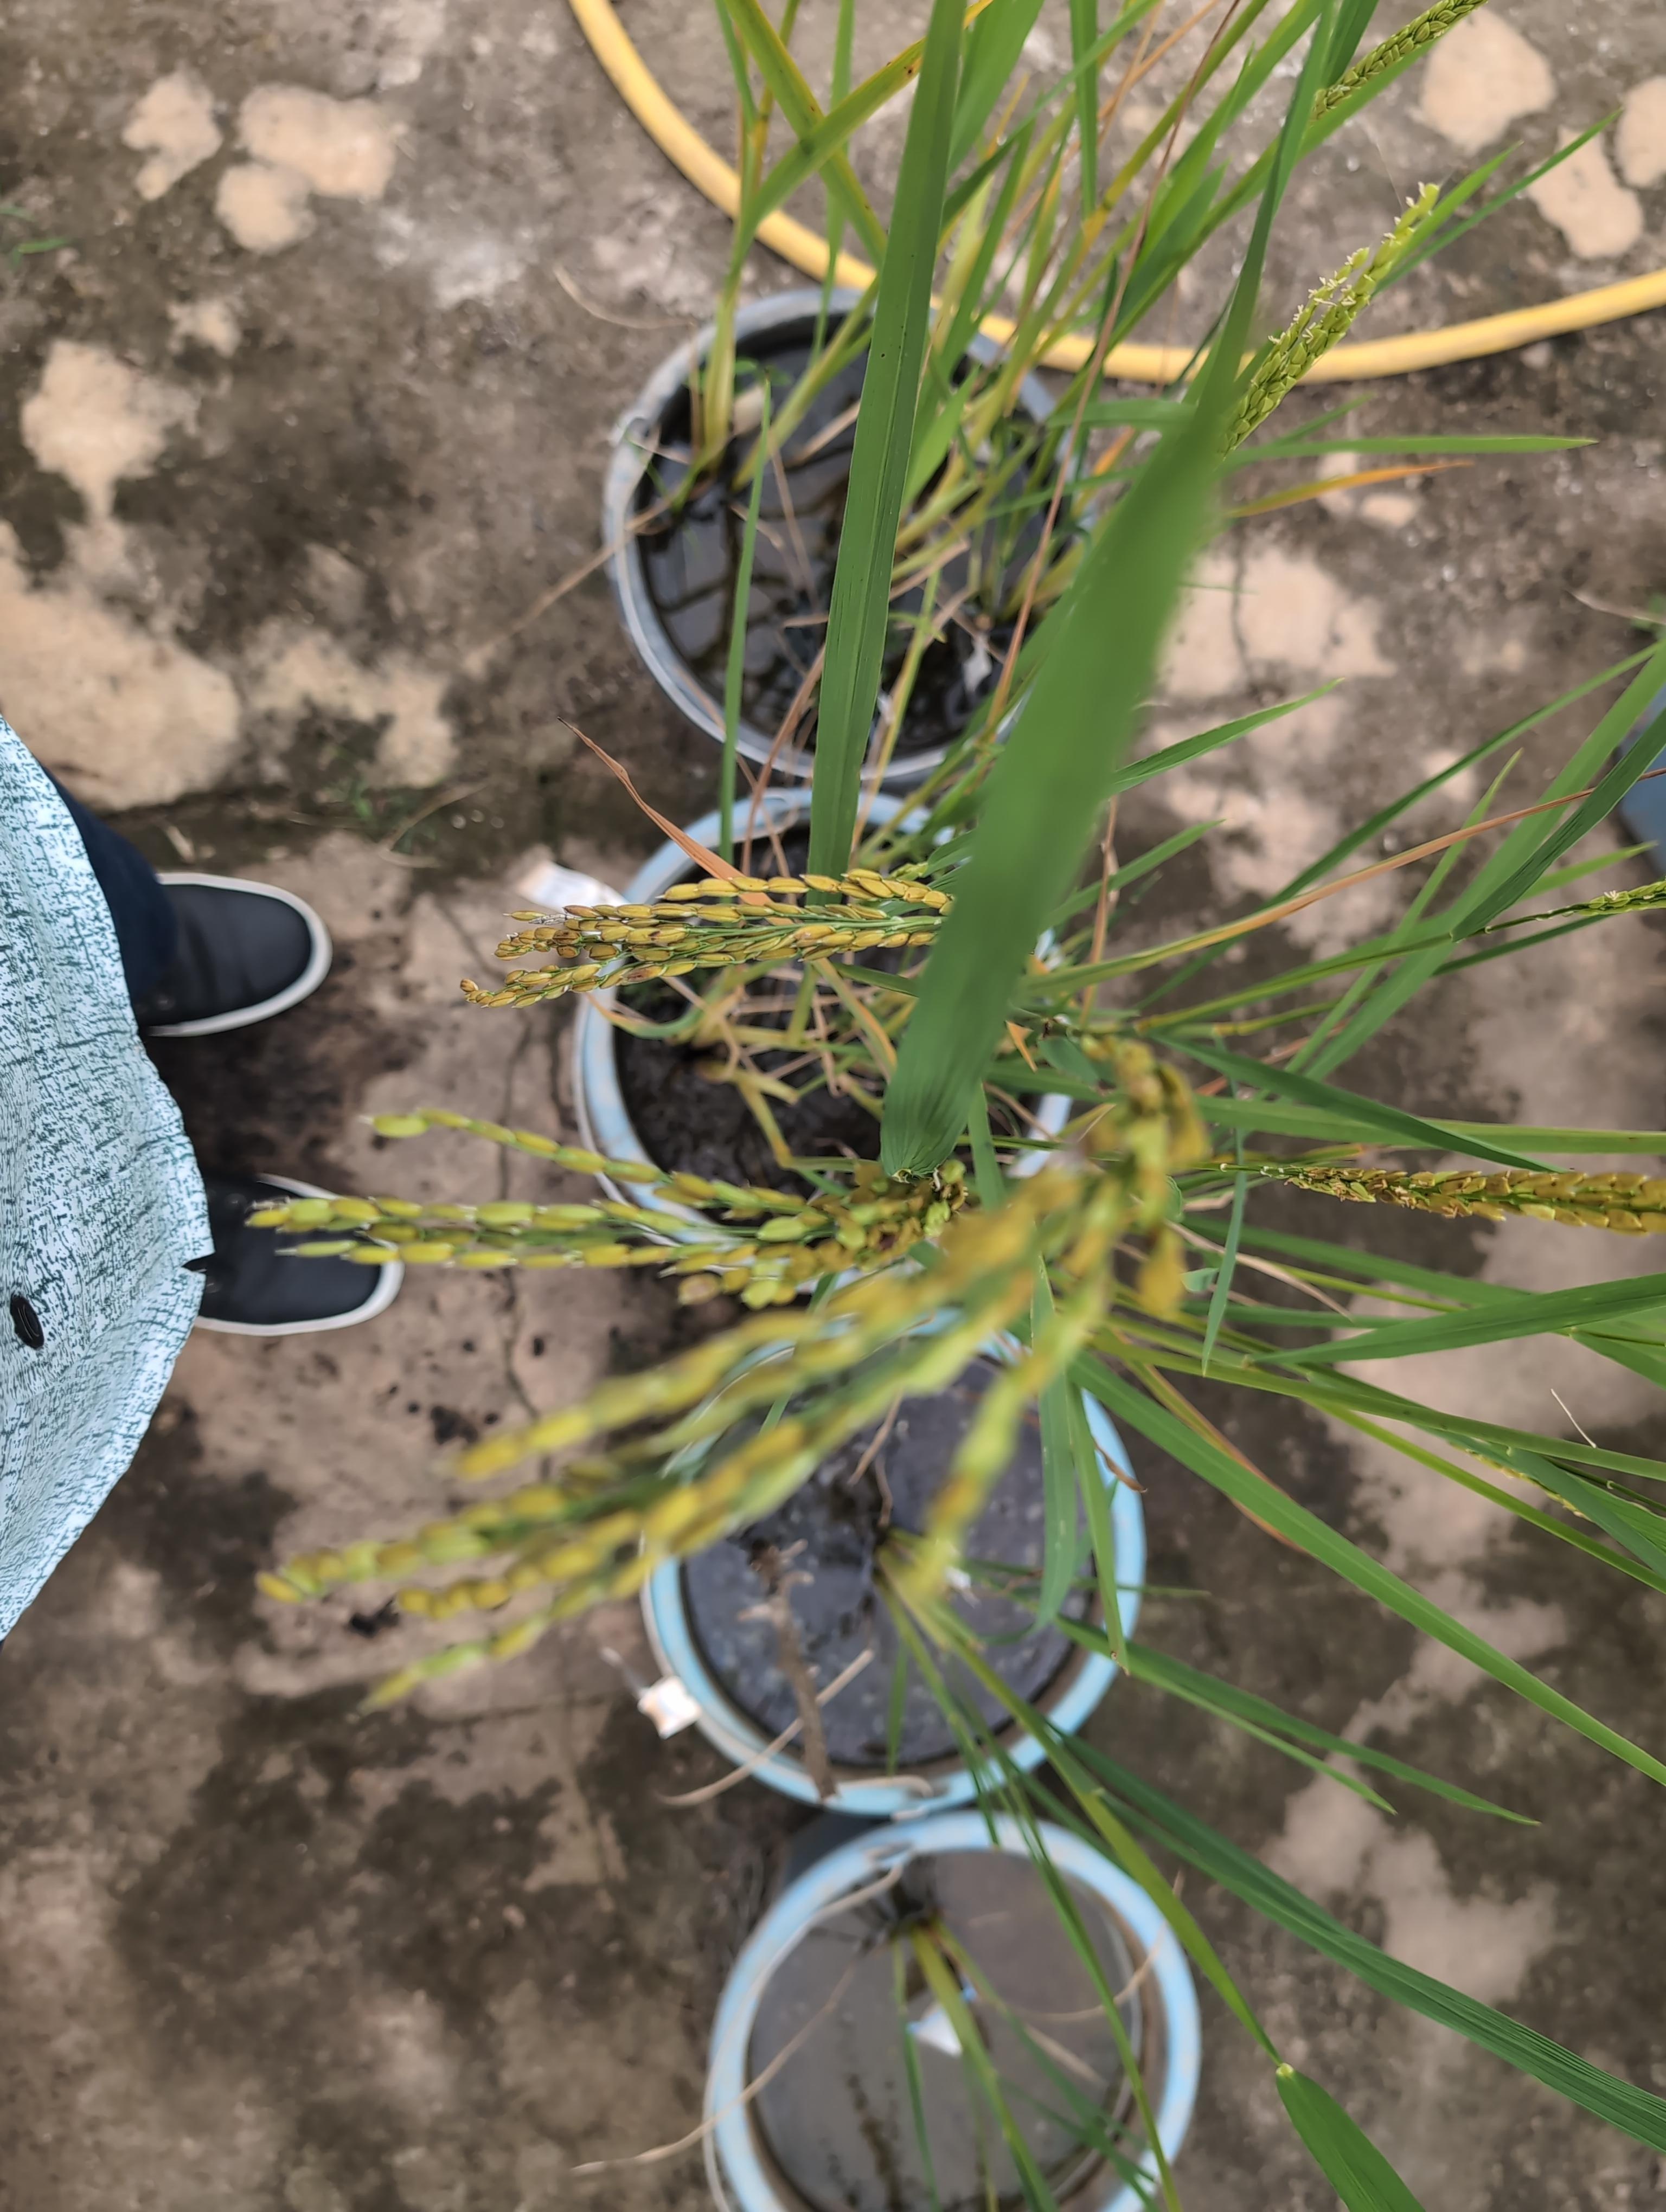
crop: rice
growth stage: ripe watery
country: Côte d'Ivoire
